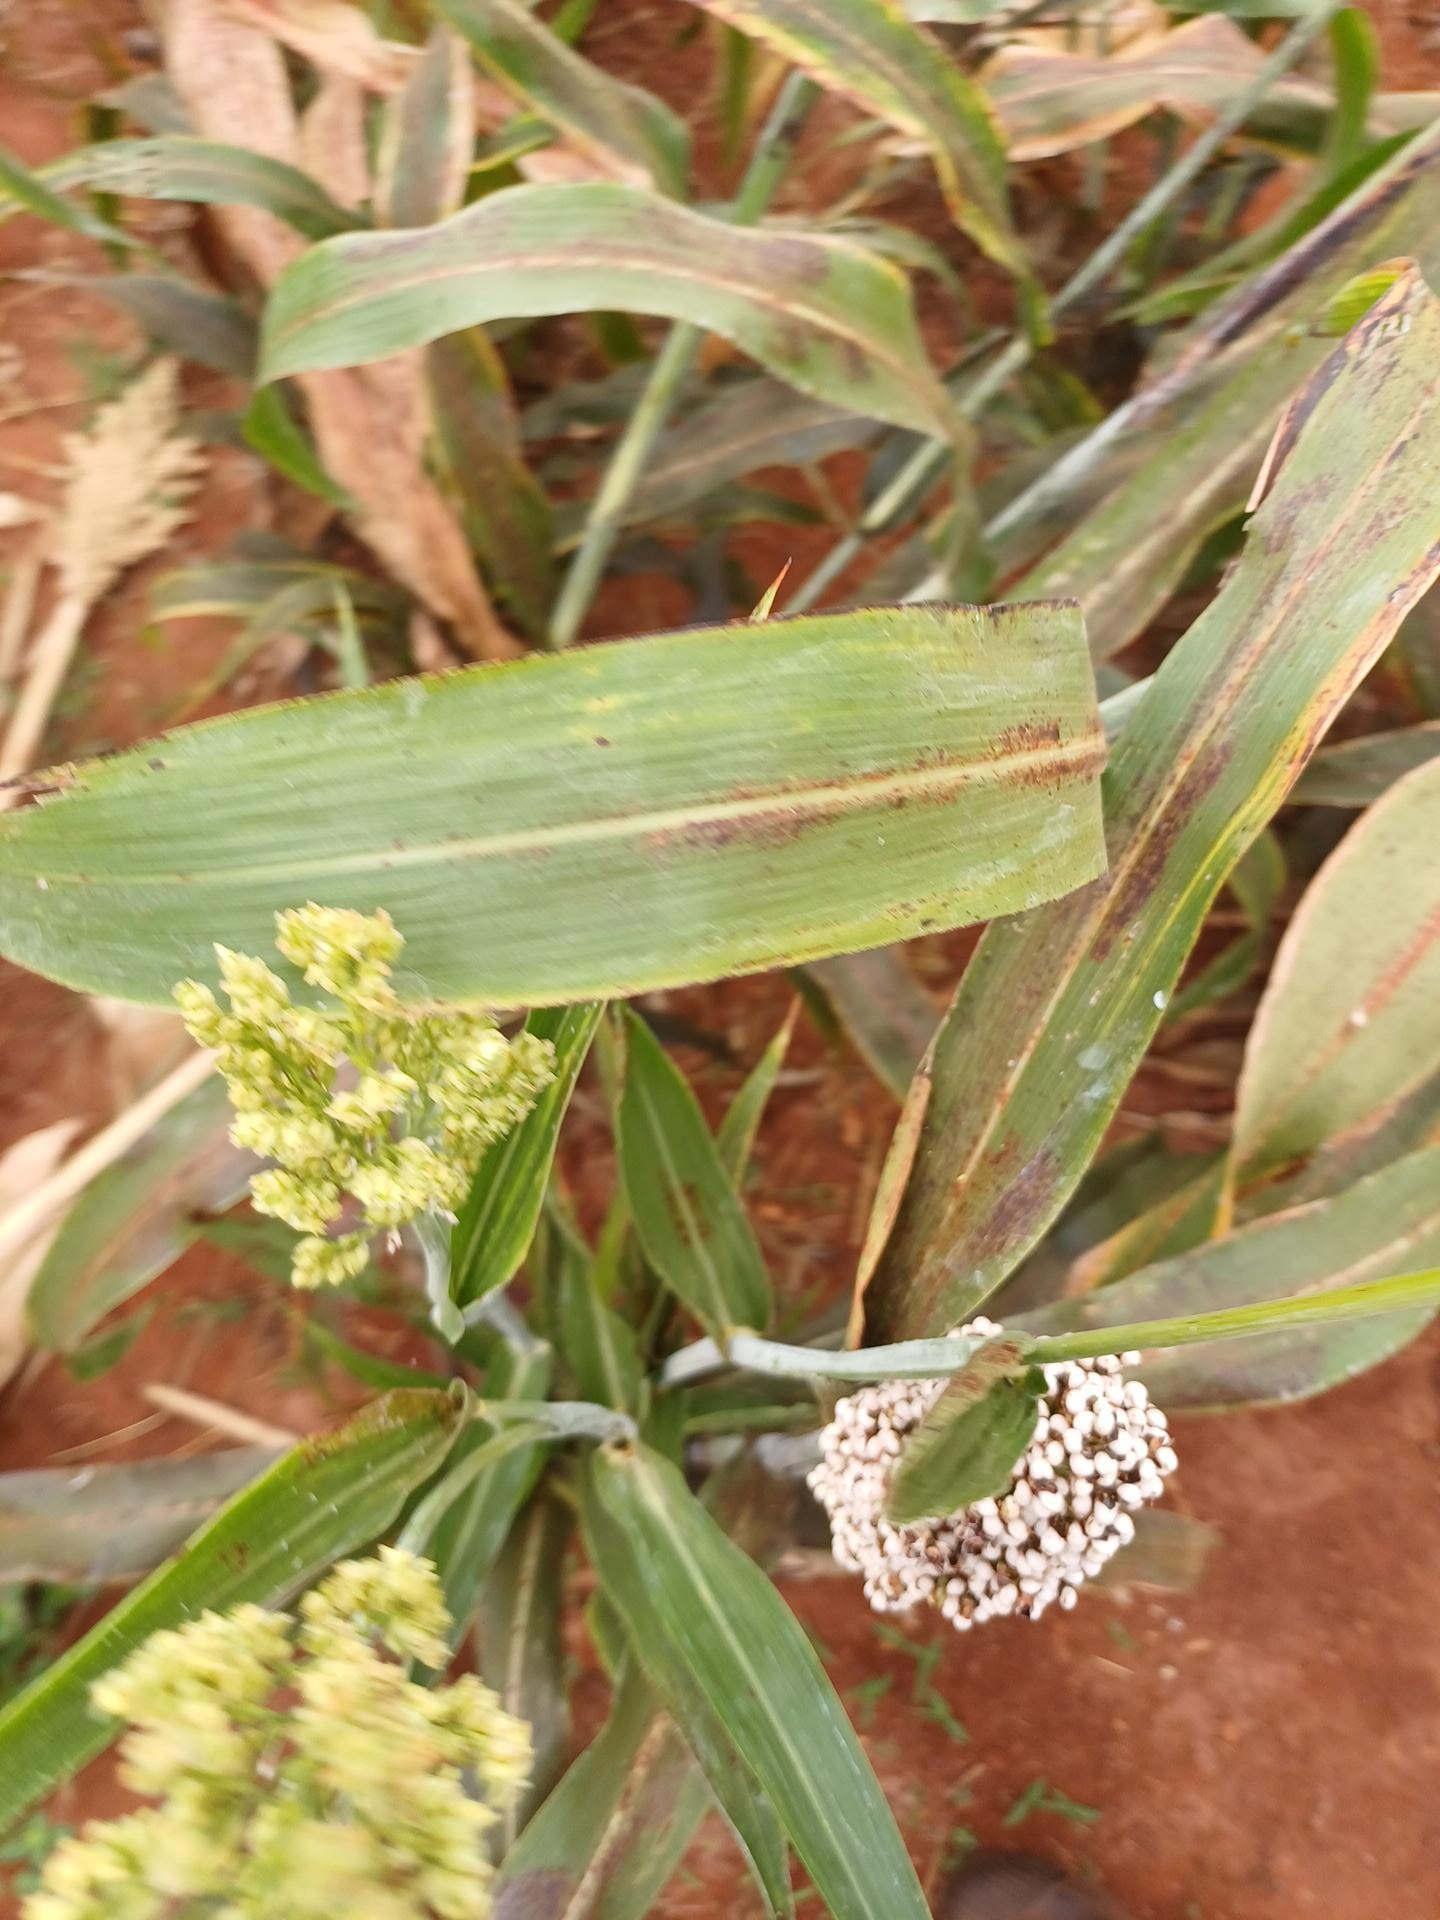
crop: sorghum
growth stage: maturity
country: Kenya
